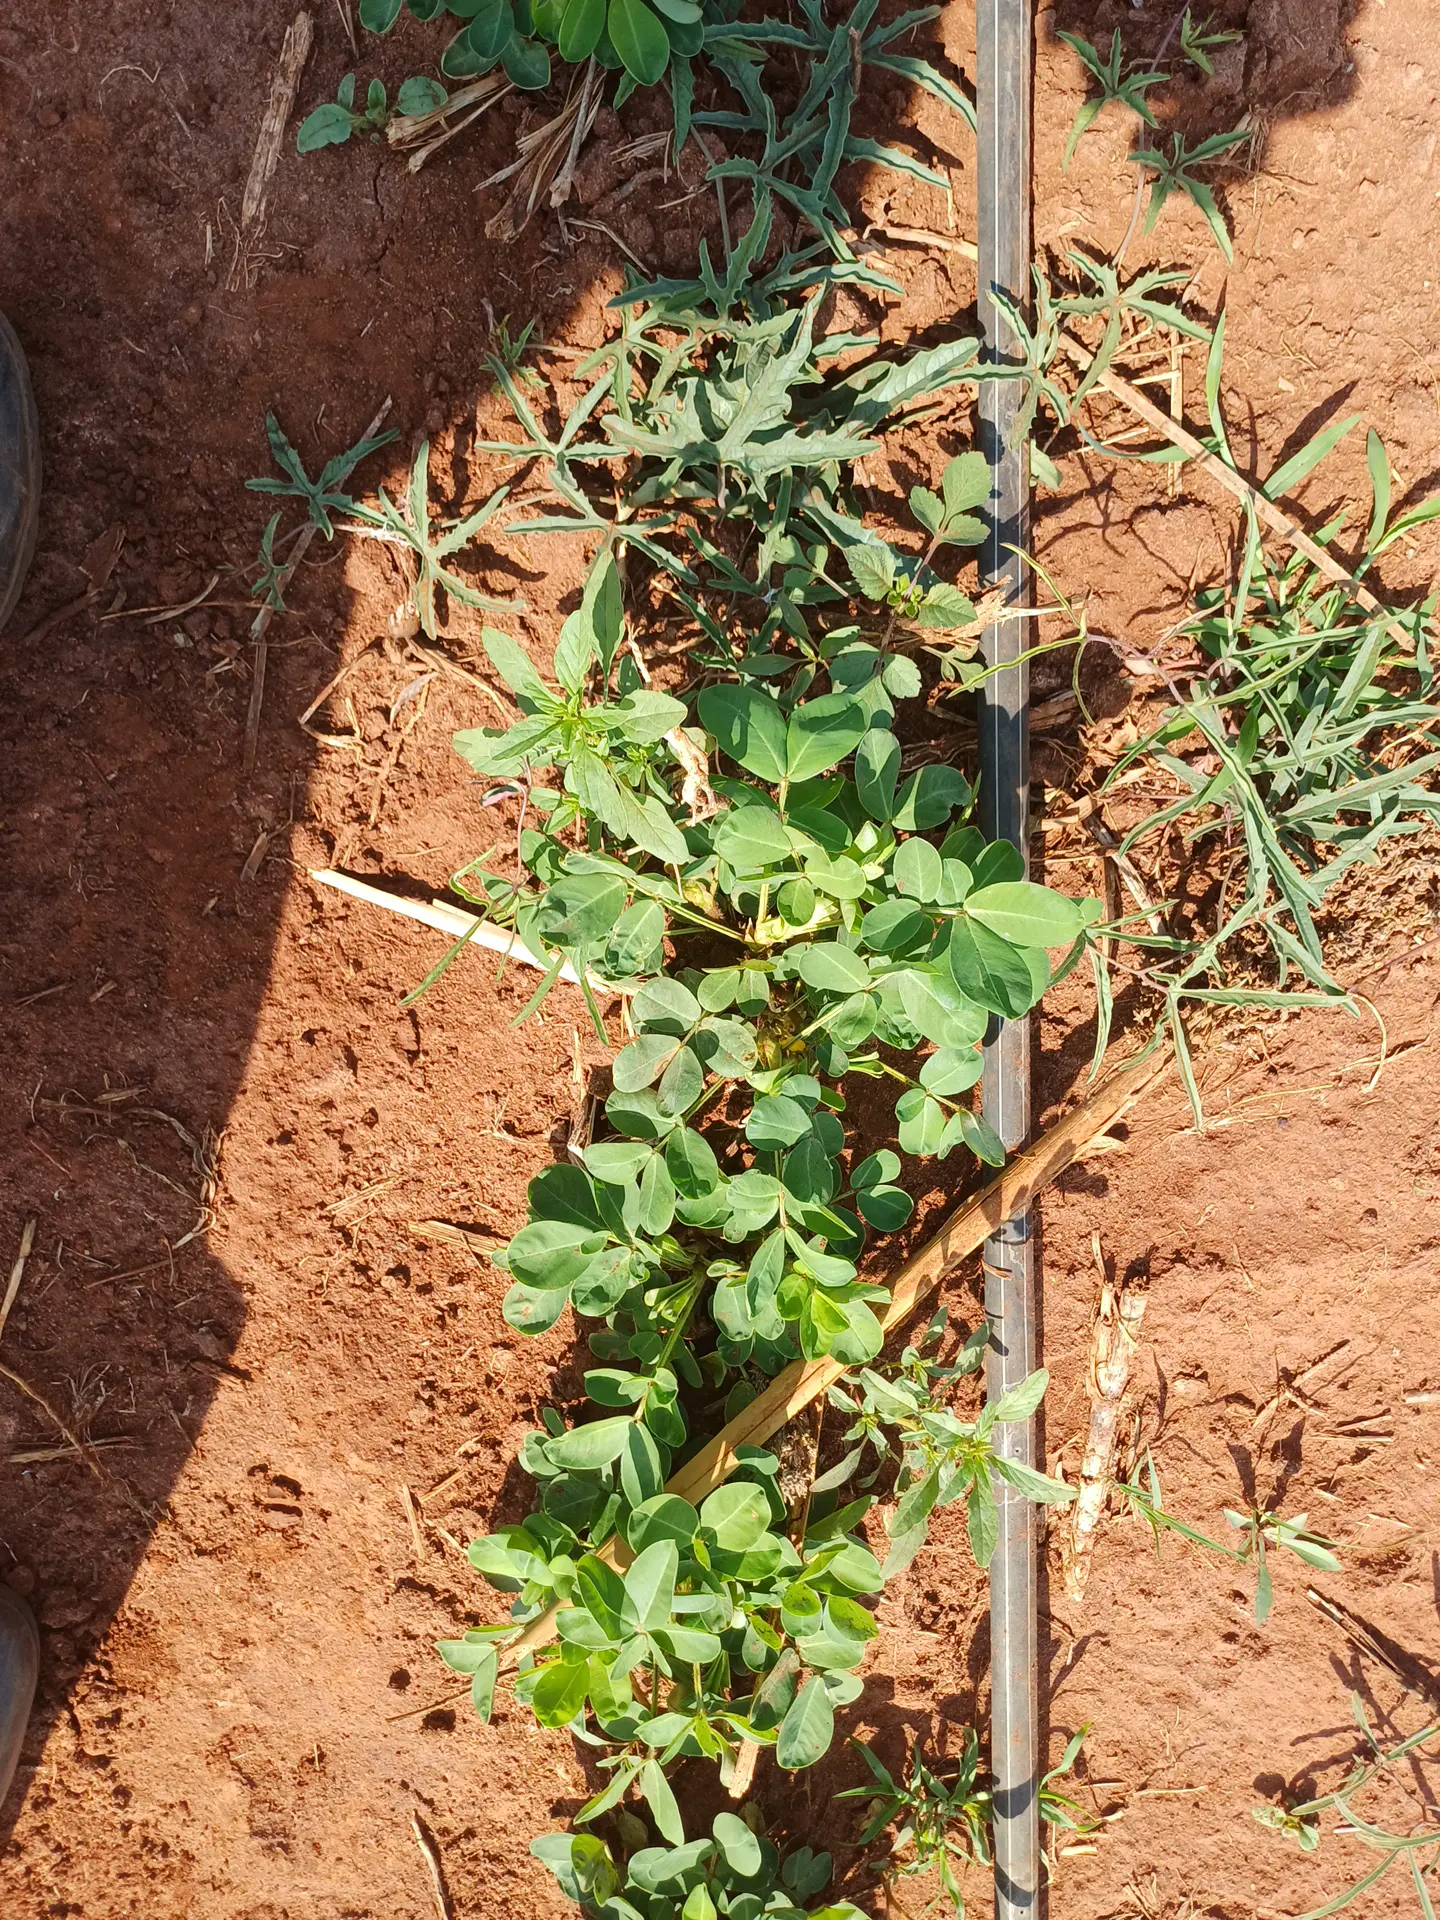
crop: groundnut
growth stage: vegetative
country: Kenya
